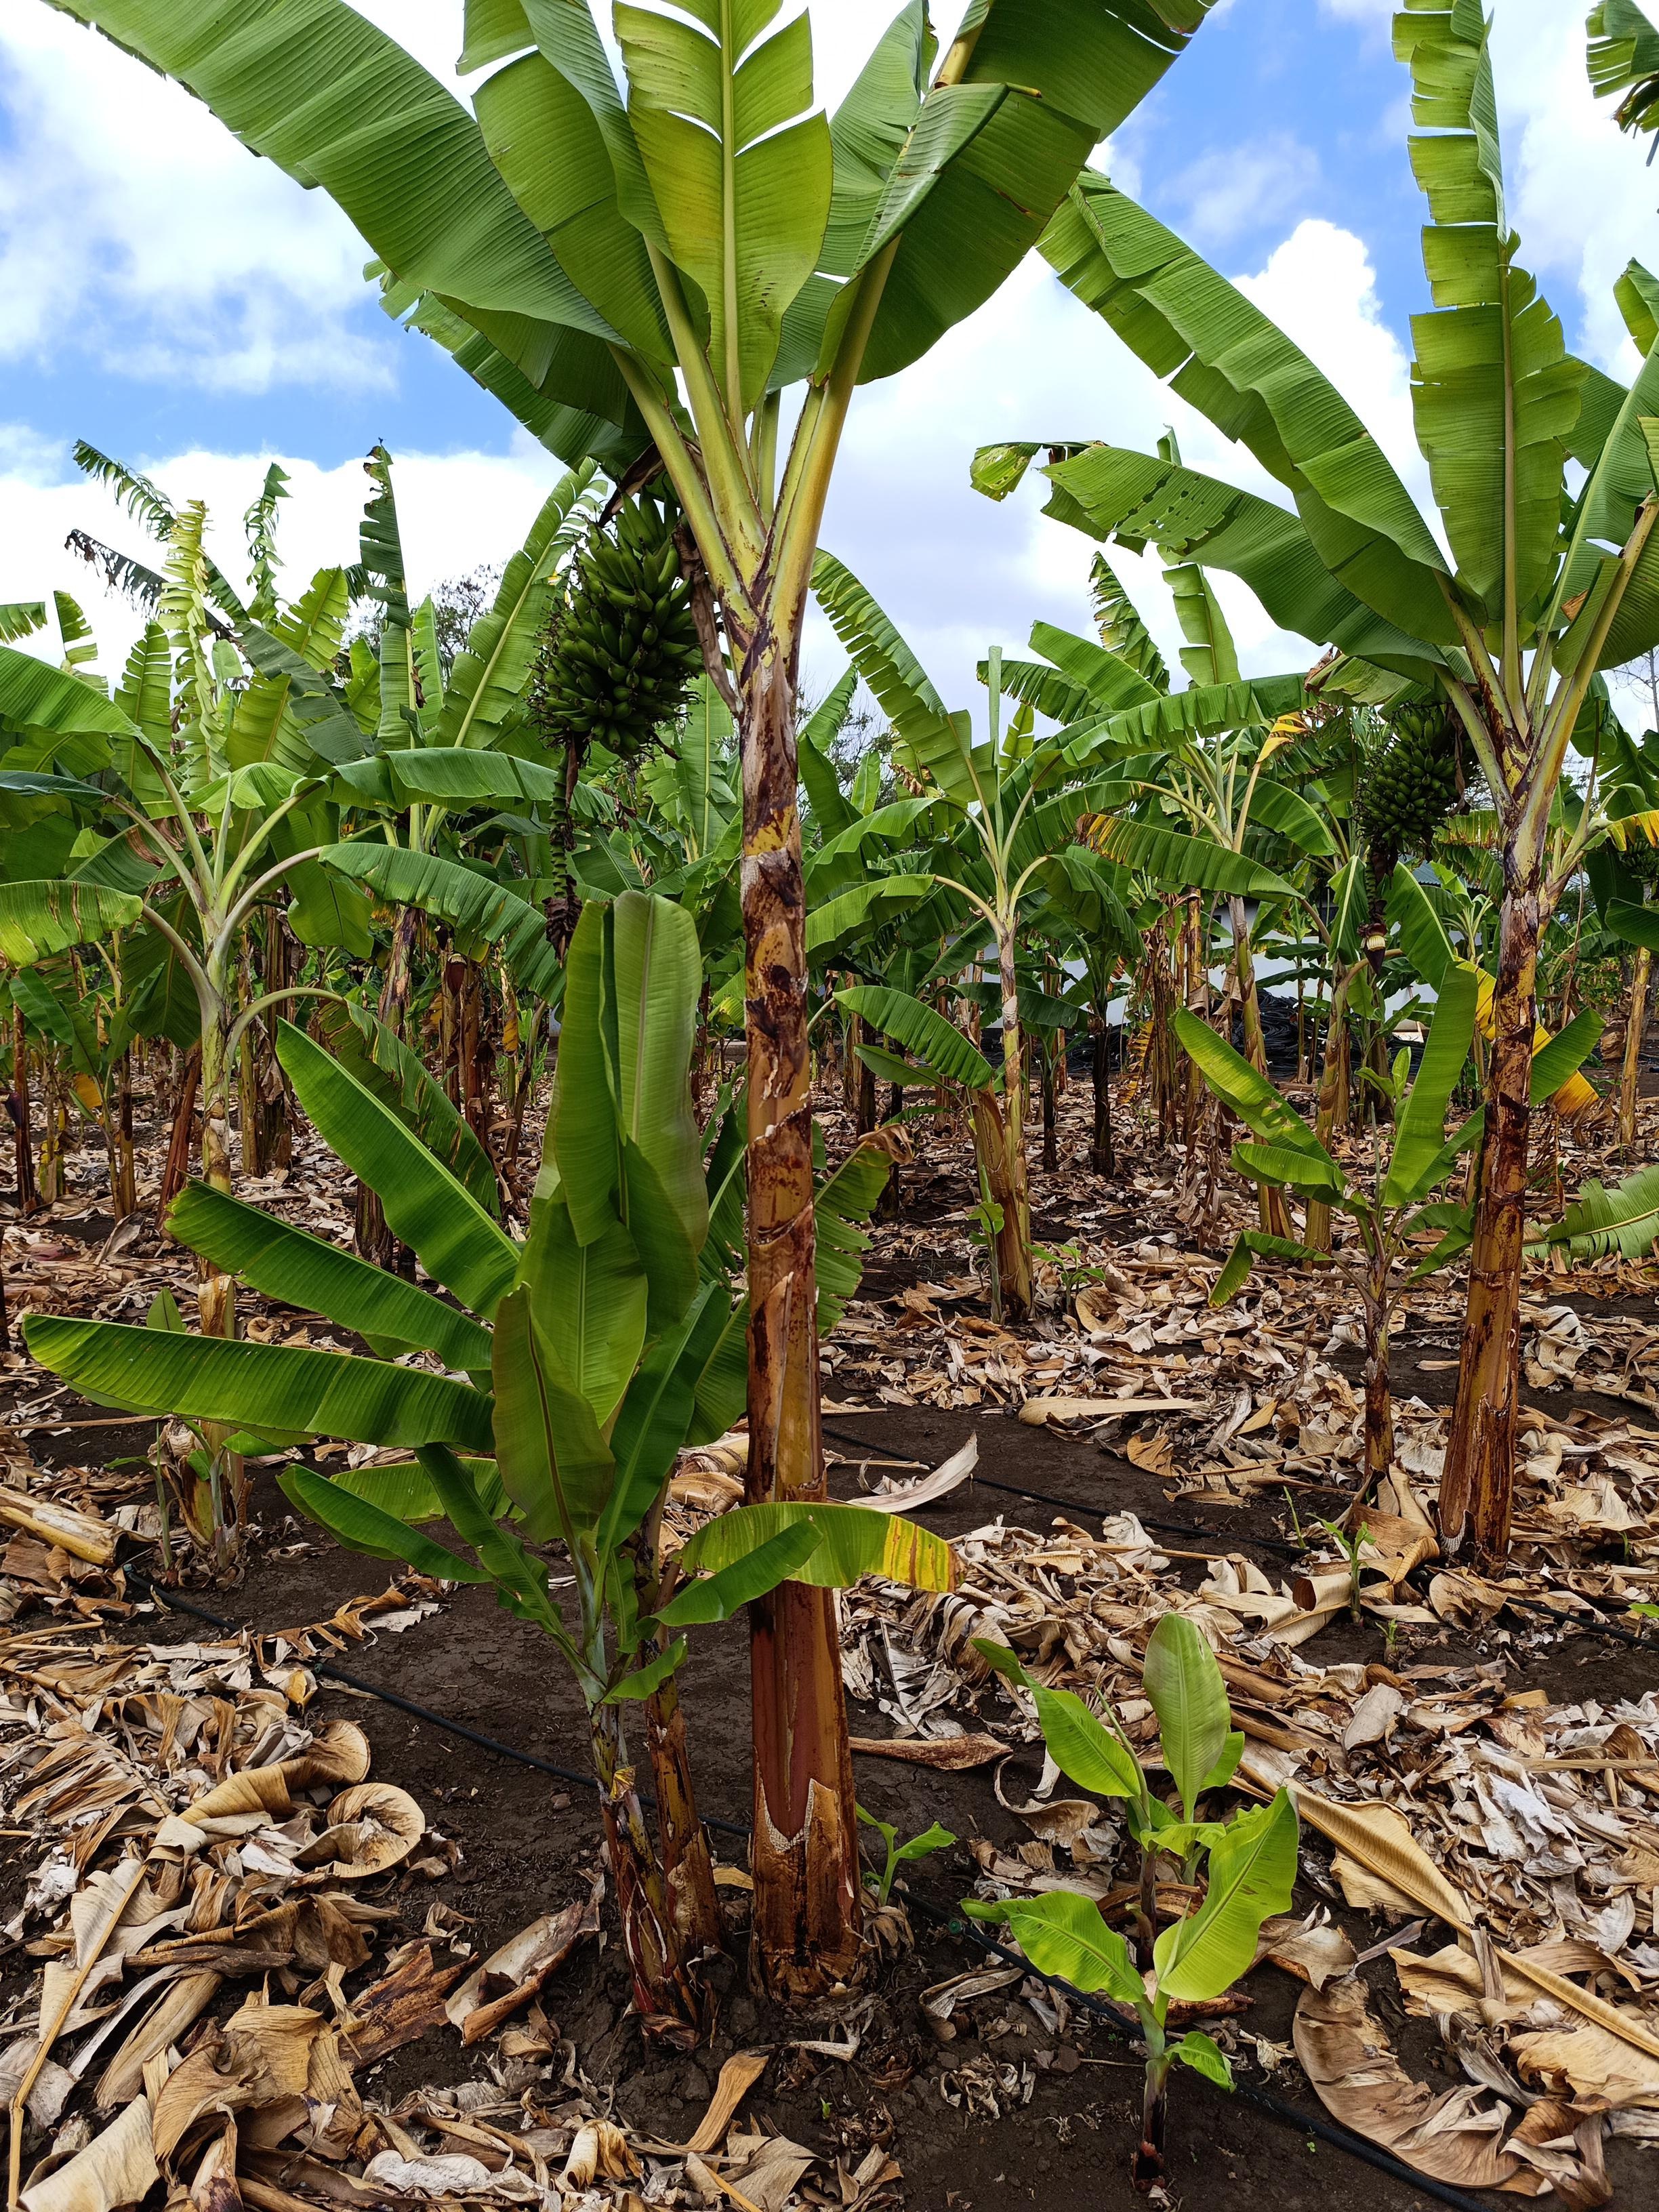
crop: banana
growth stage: development fruit
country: Tanzania
